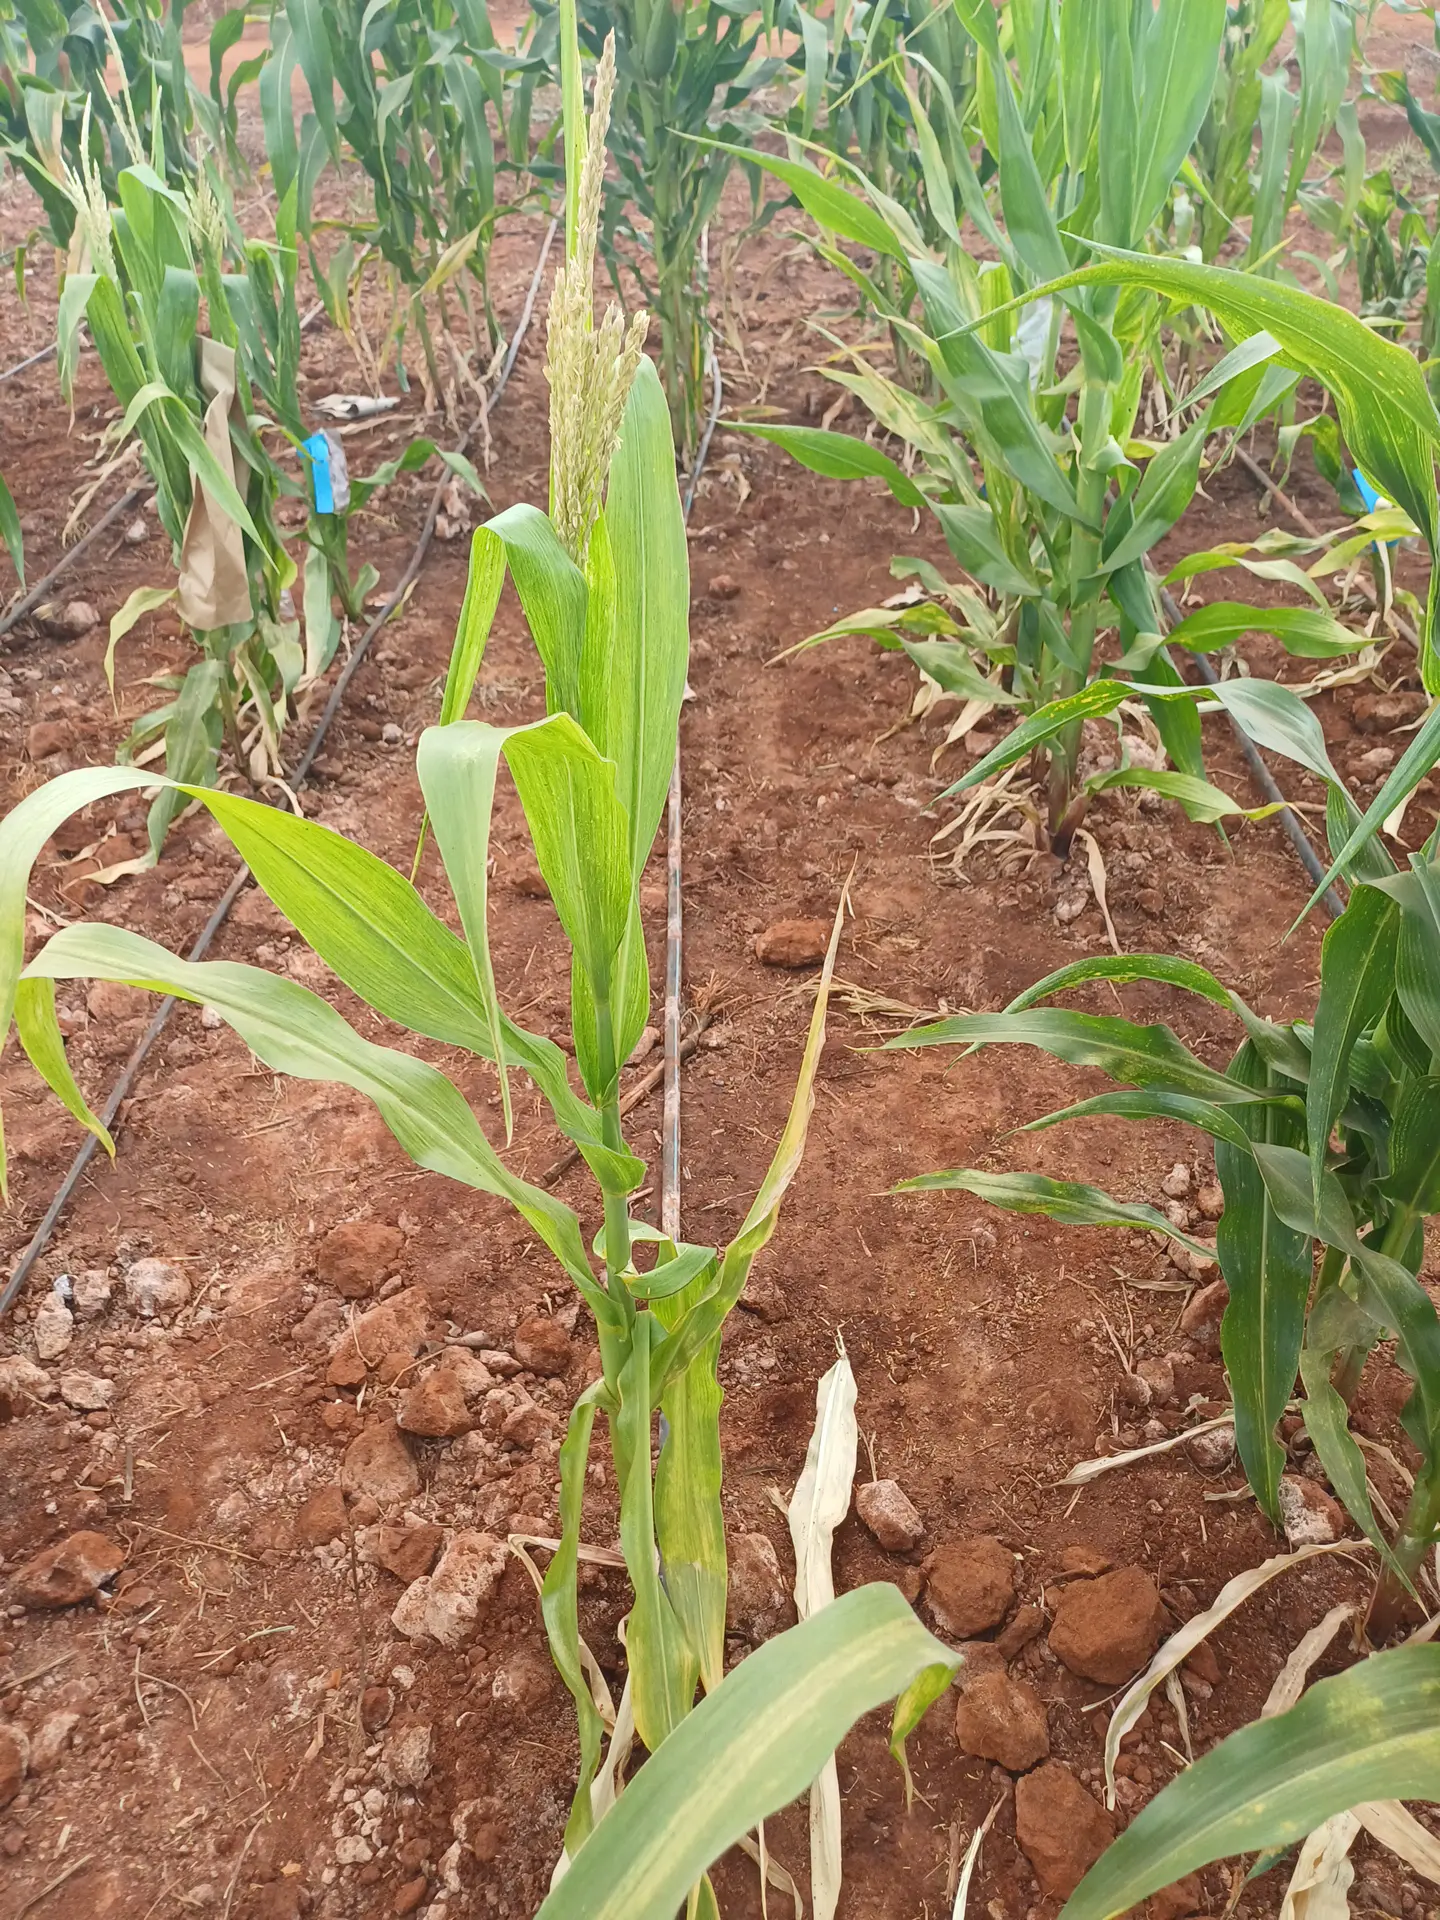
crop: maize
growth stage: flowering
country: Kenya
